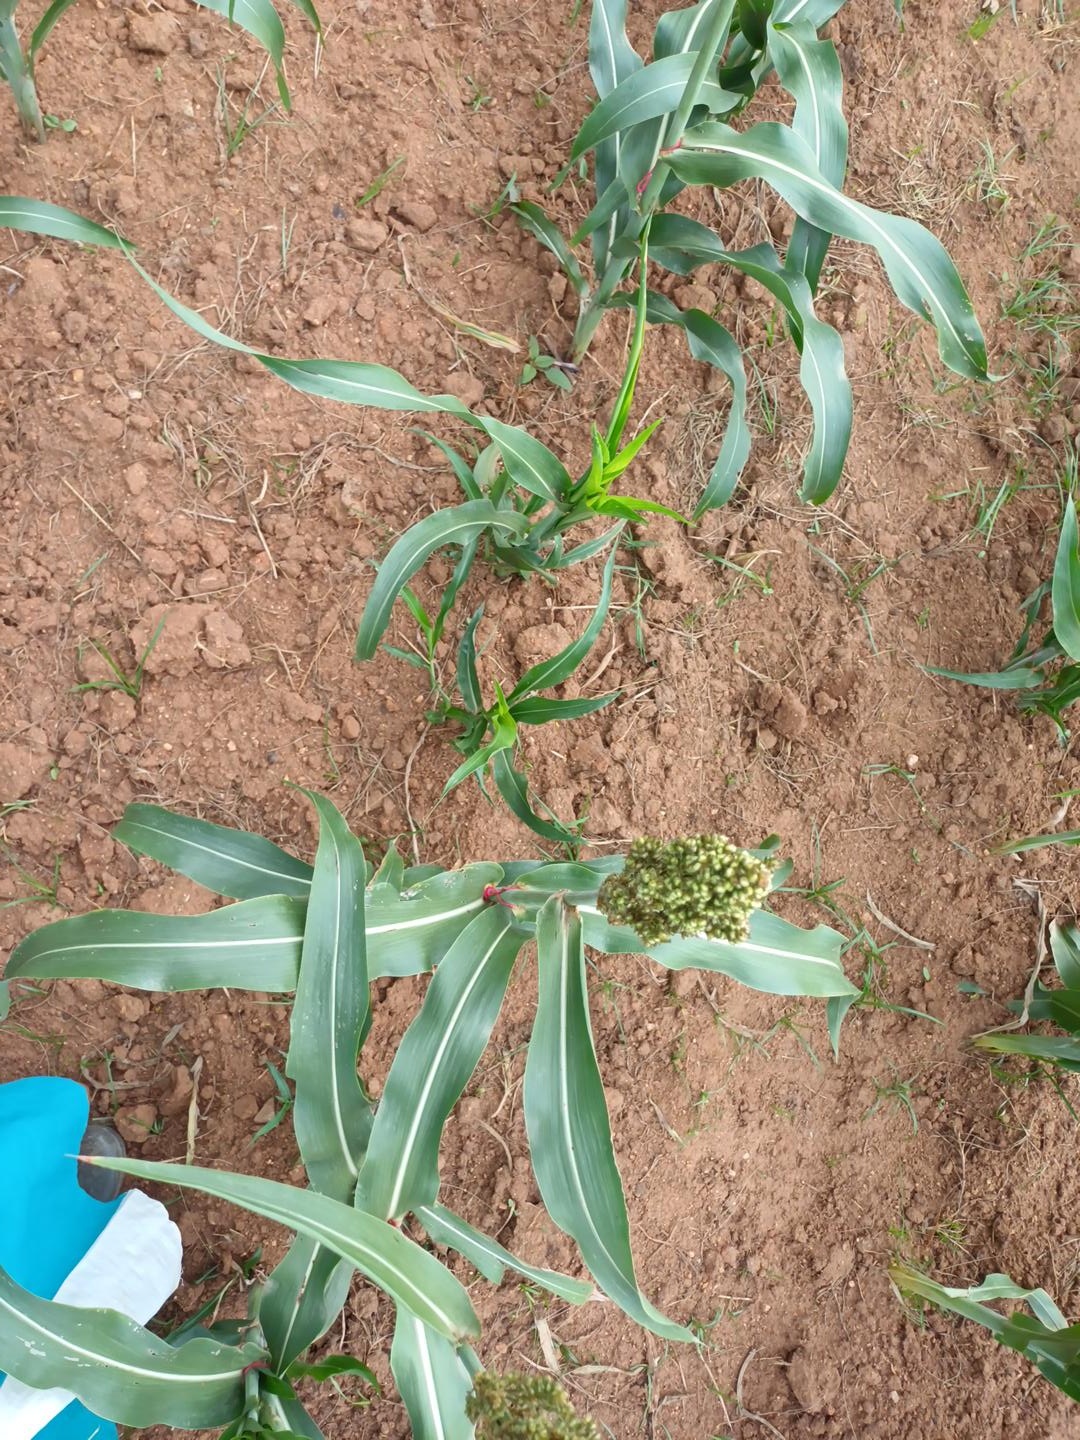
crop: sorghum
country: Kenya
